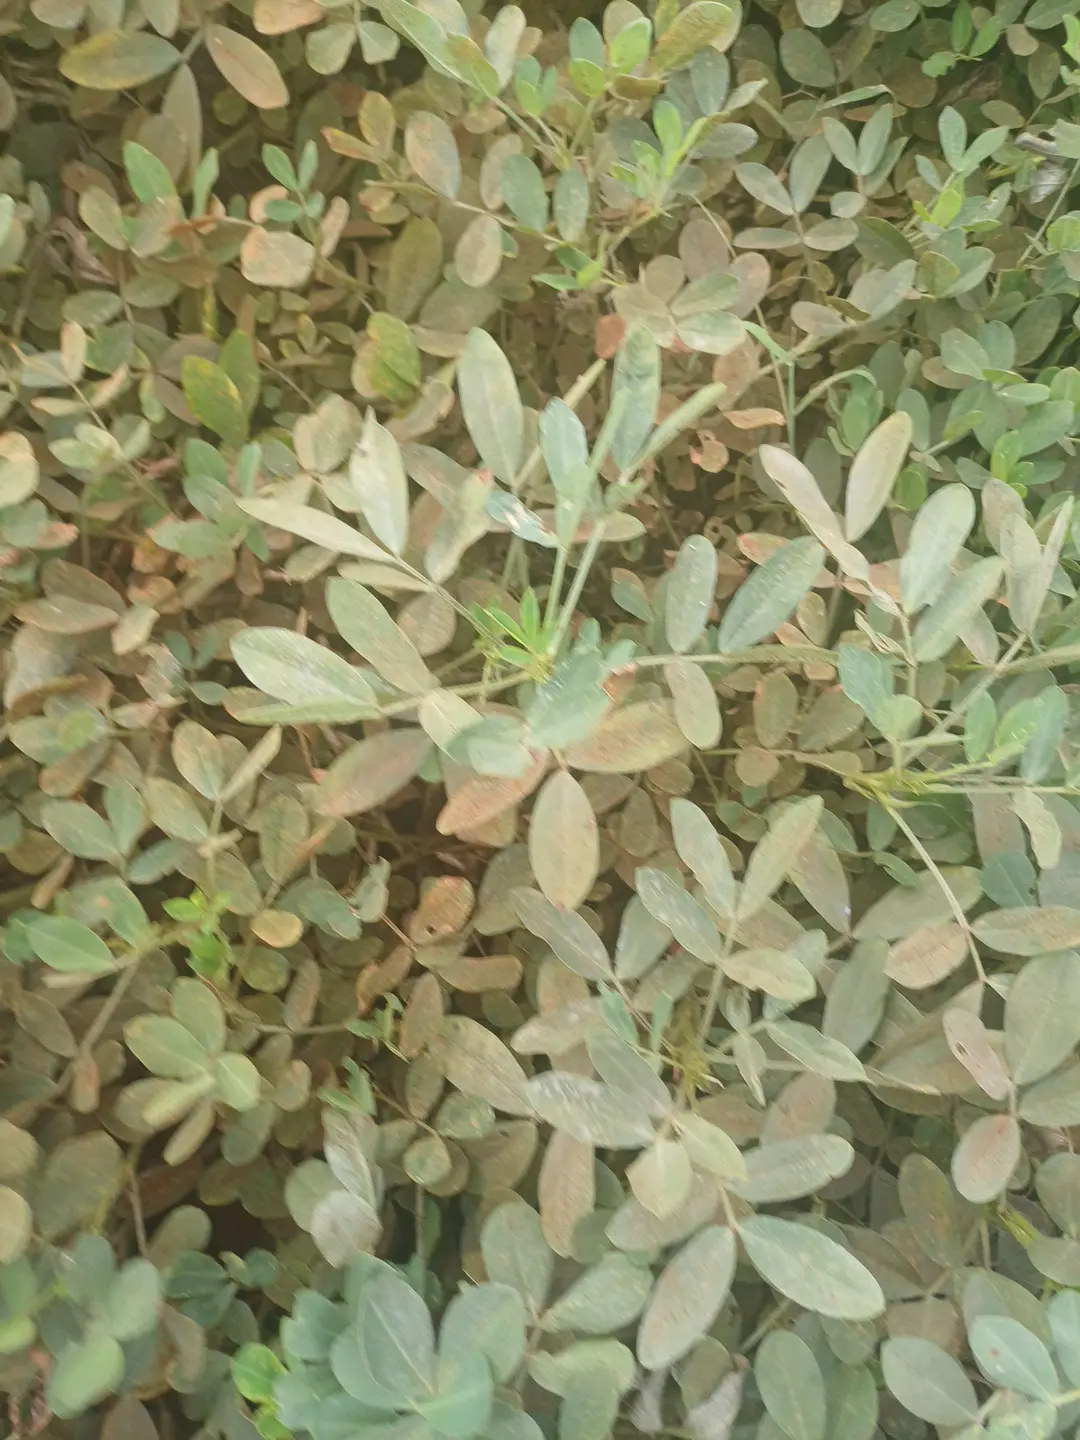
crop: groundnut
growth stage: pegging
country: Kenya
